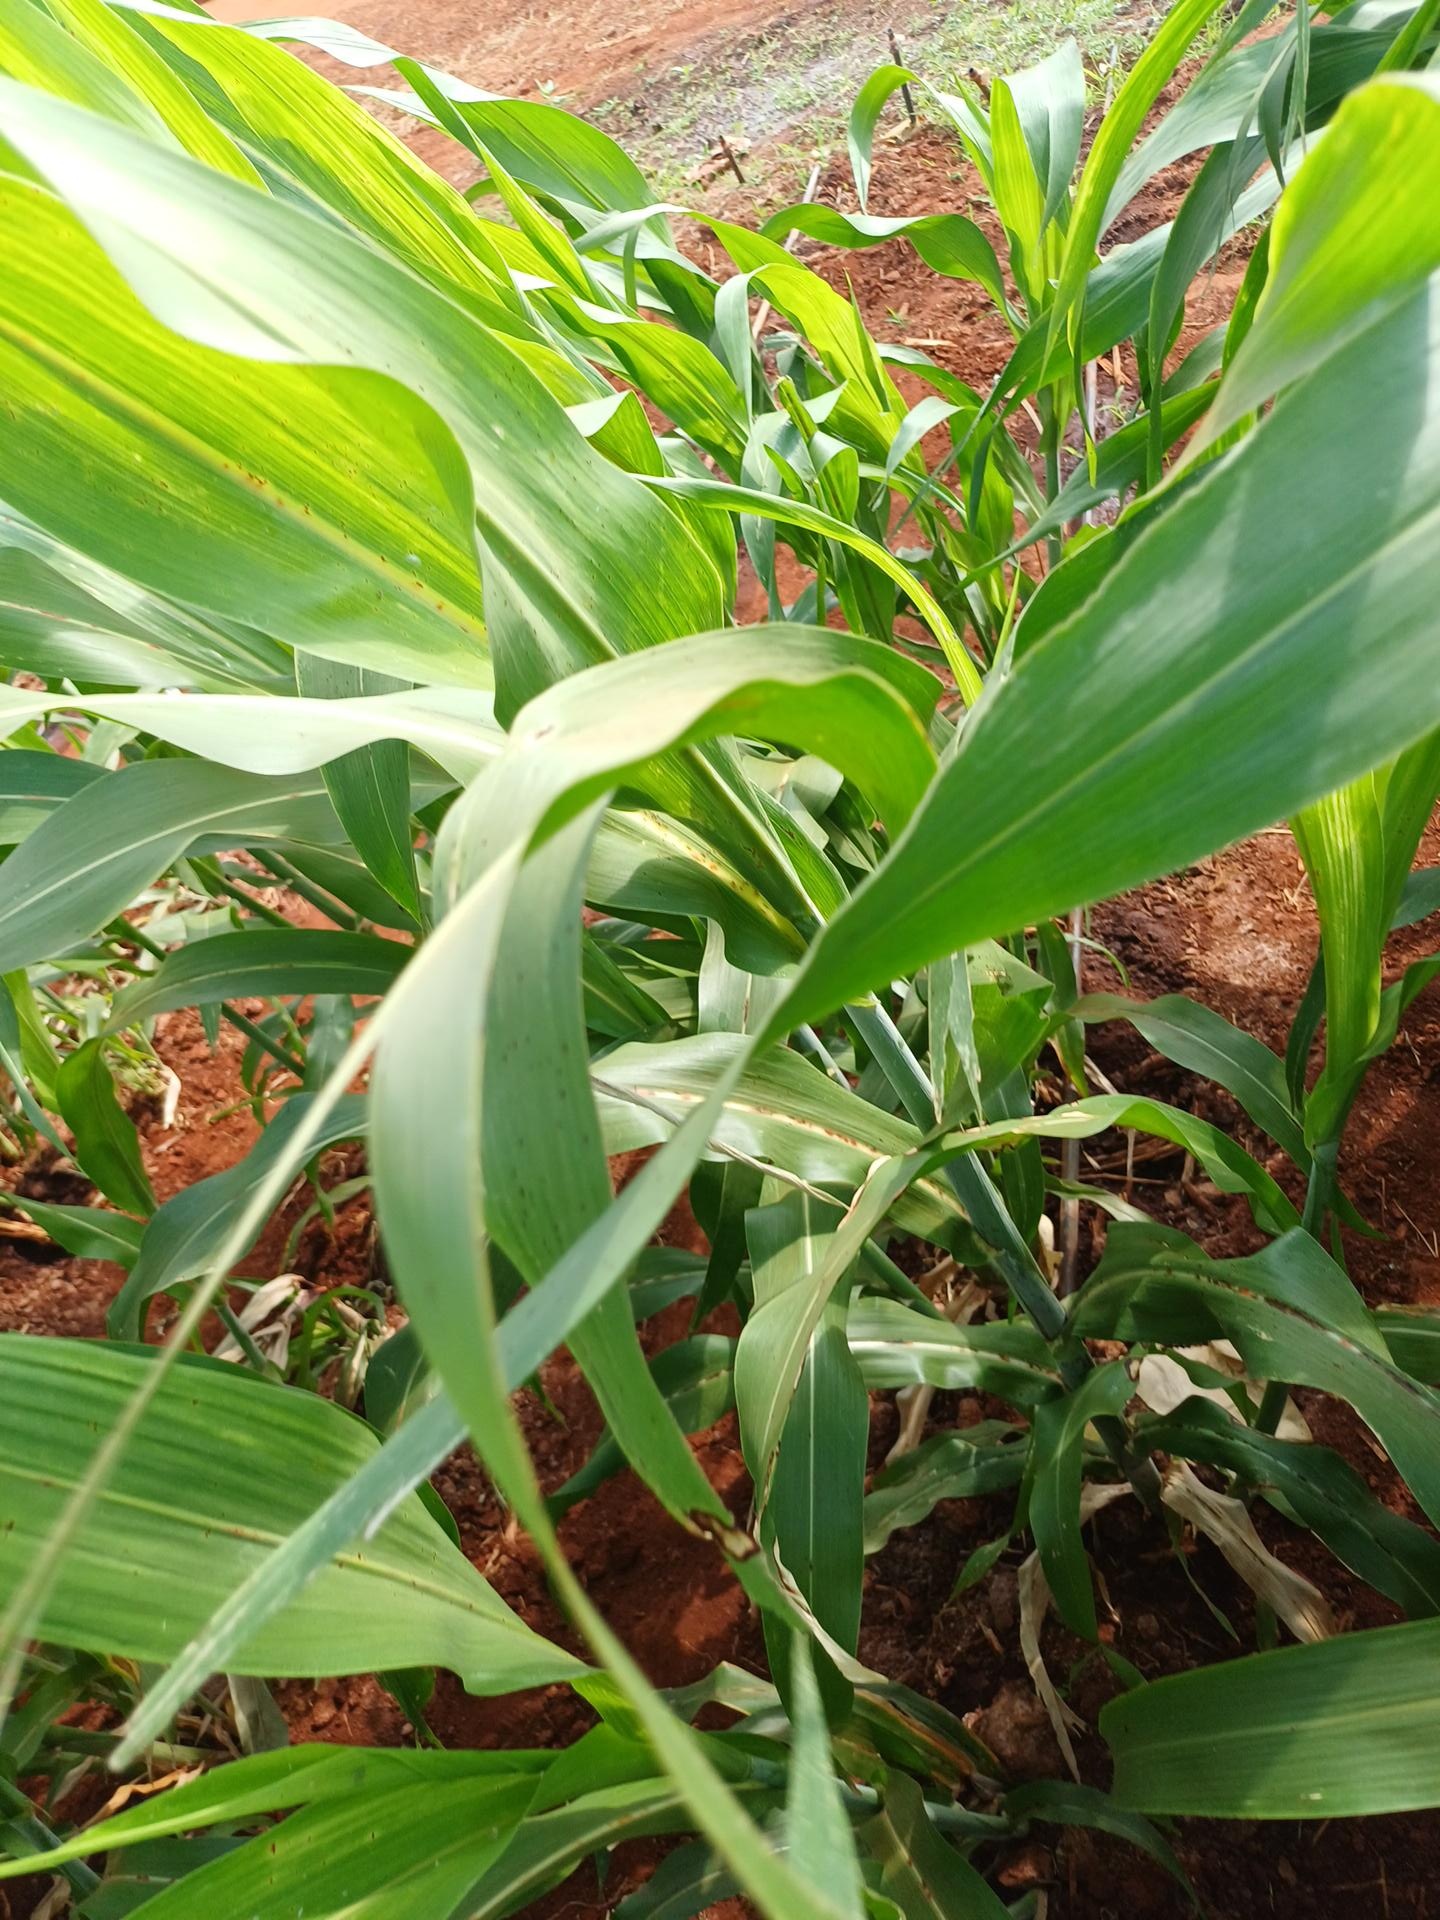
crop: sorghum
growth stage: vegetative
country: Kenya
